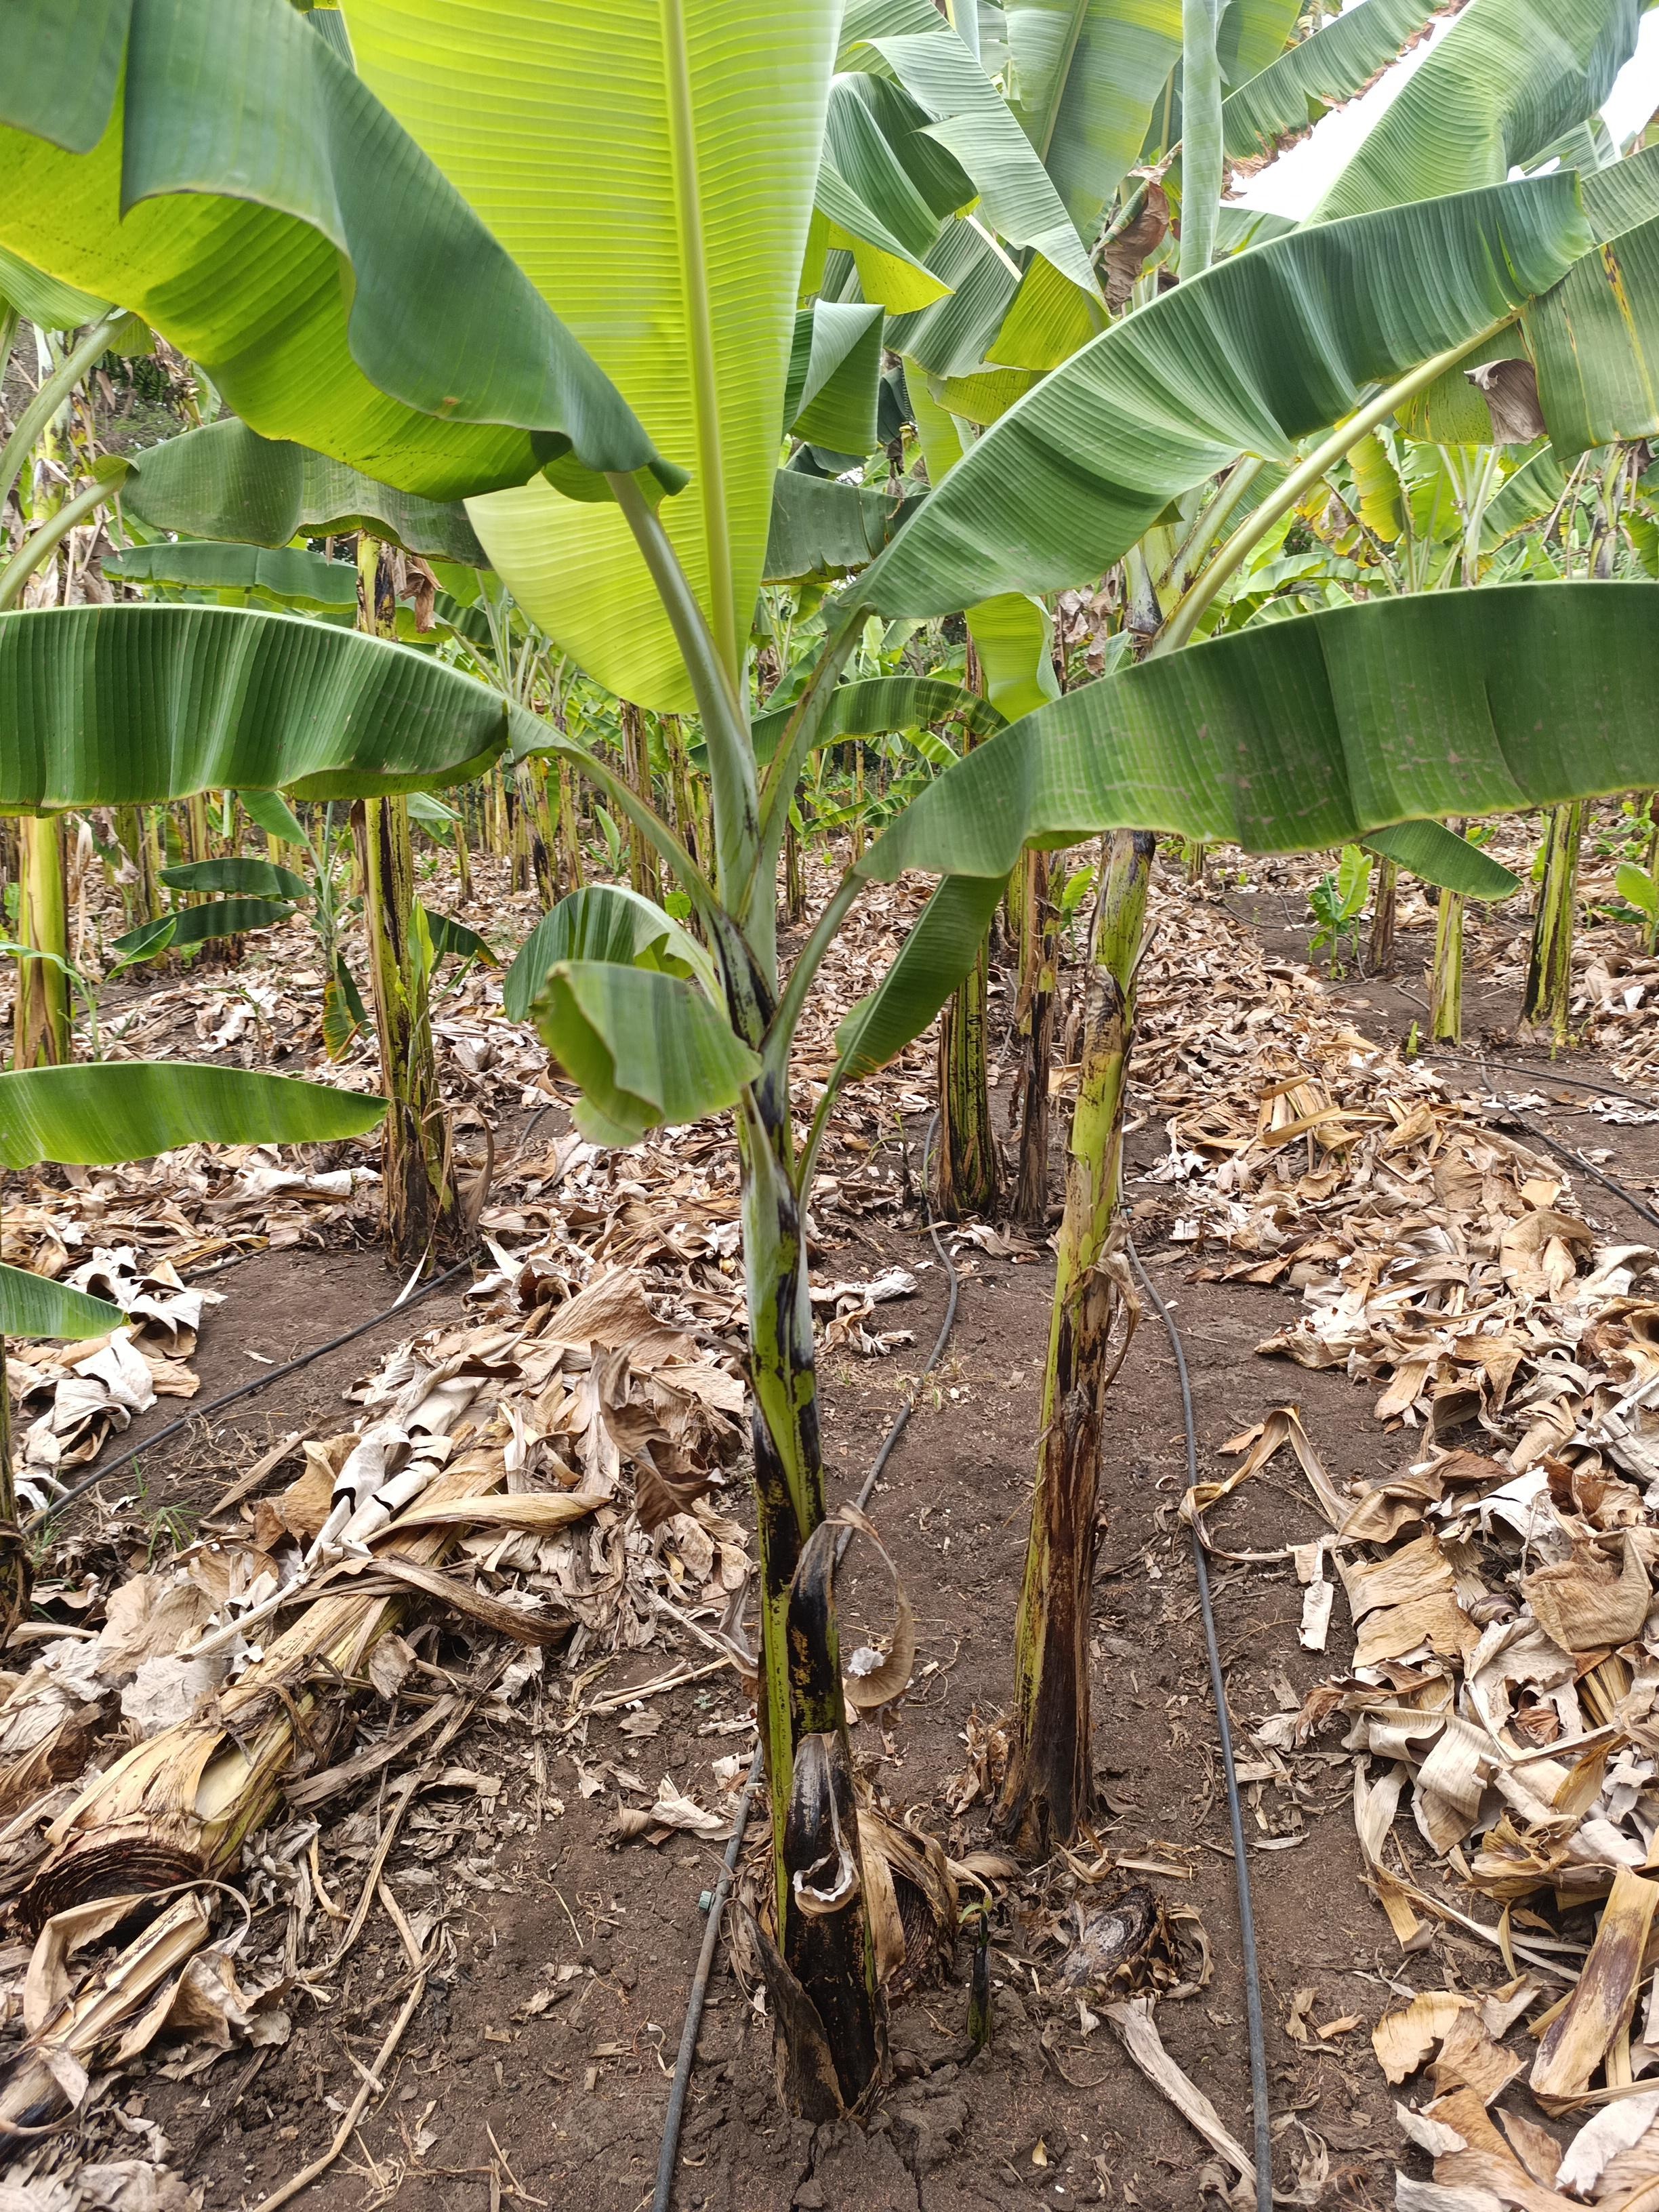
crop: banana
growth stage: vegetative
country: Tanzania
